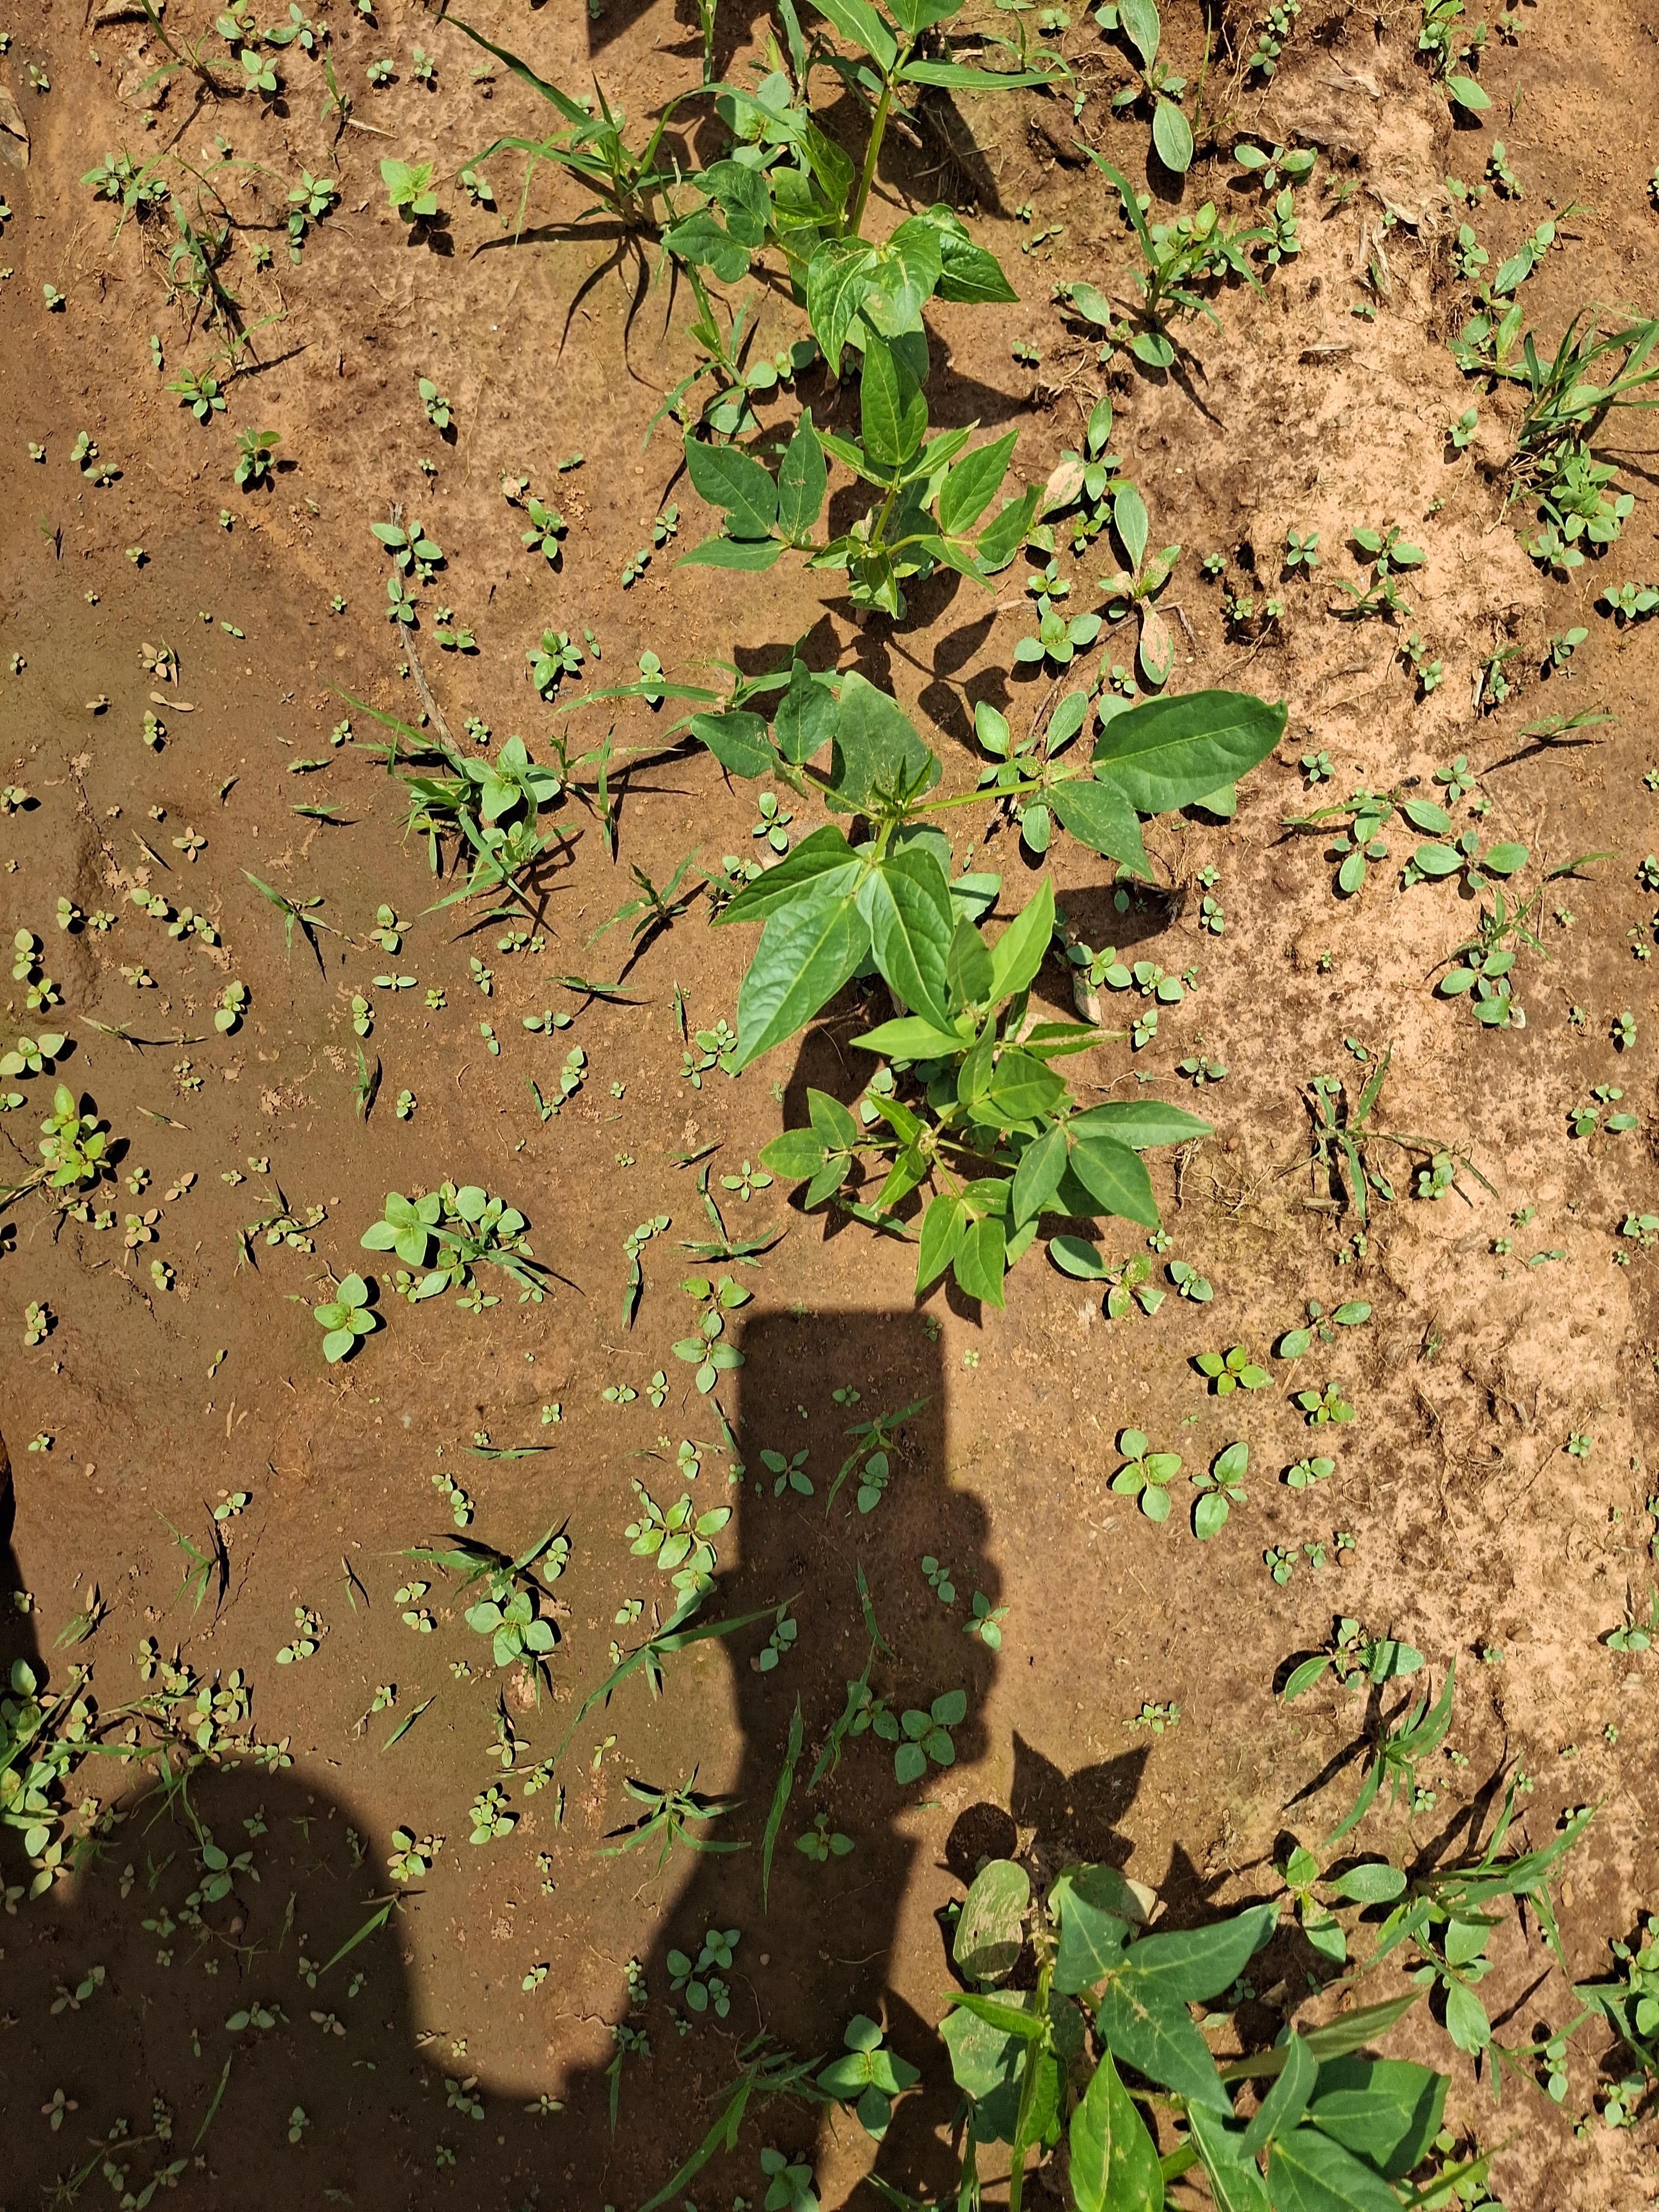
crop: cowpea
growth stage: sprouting emergence
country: Nigeria
